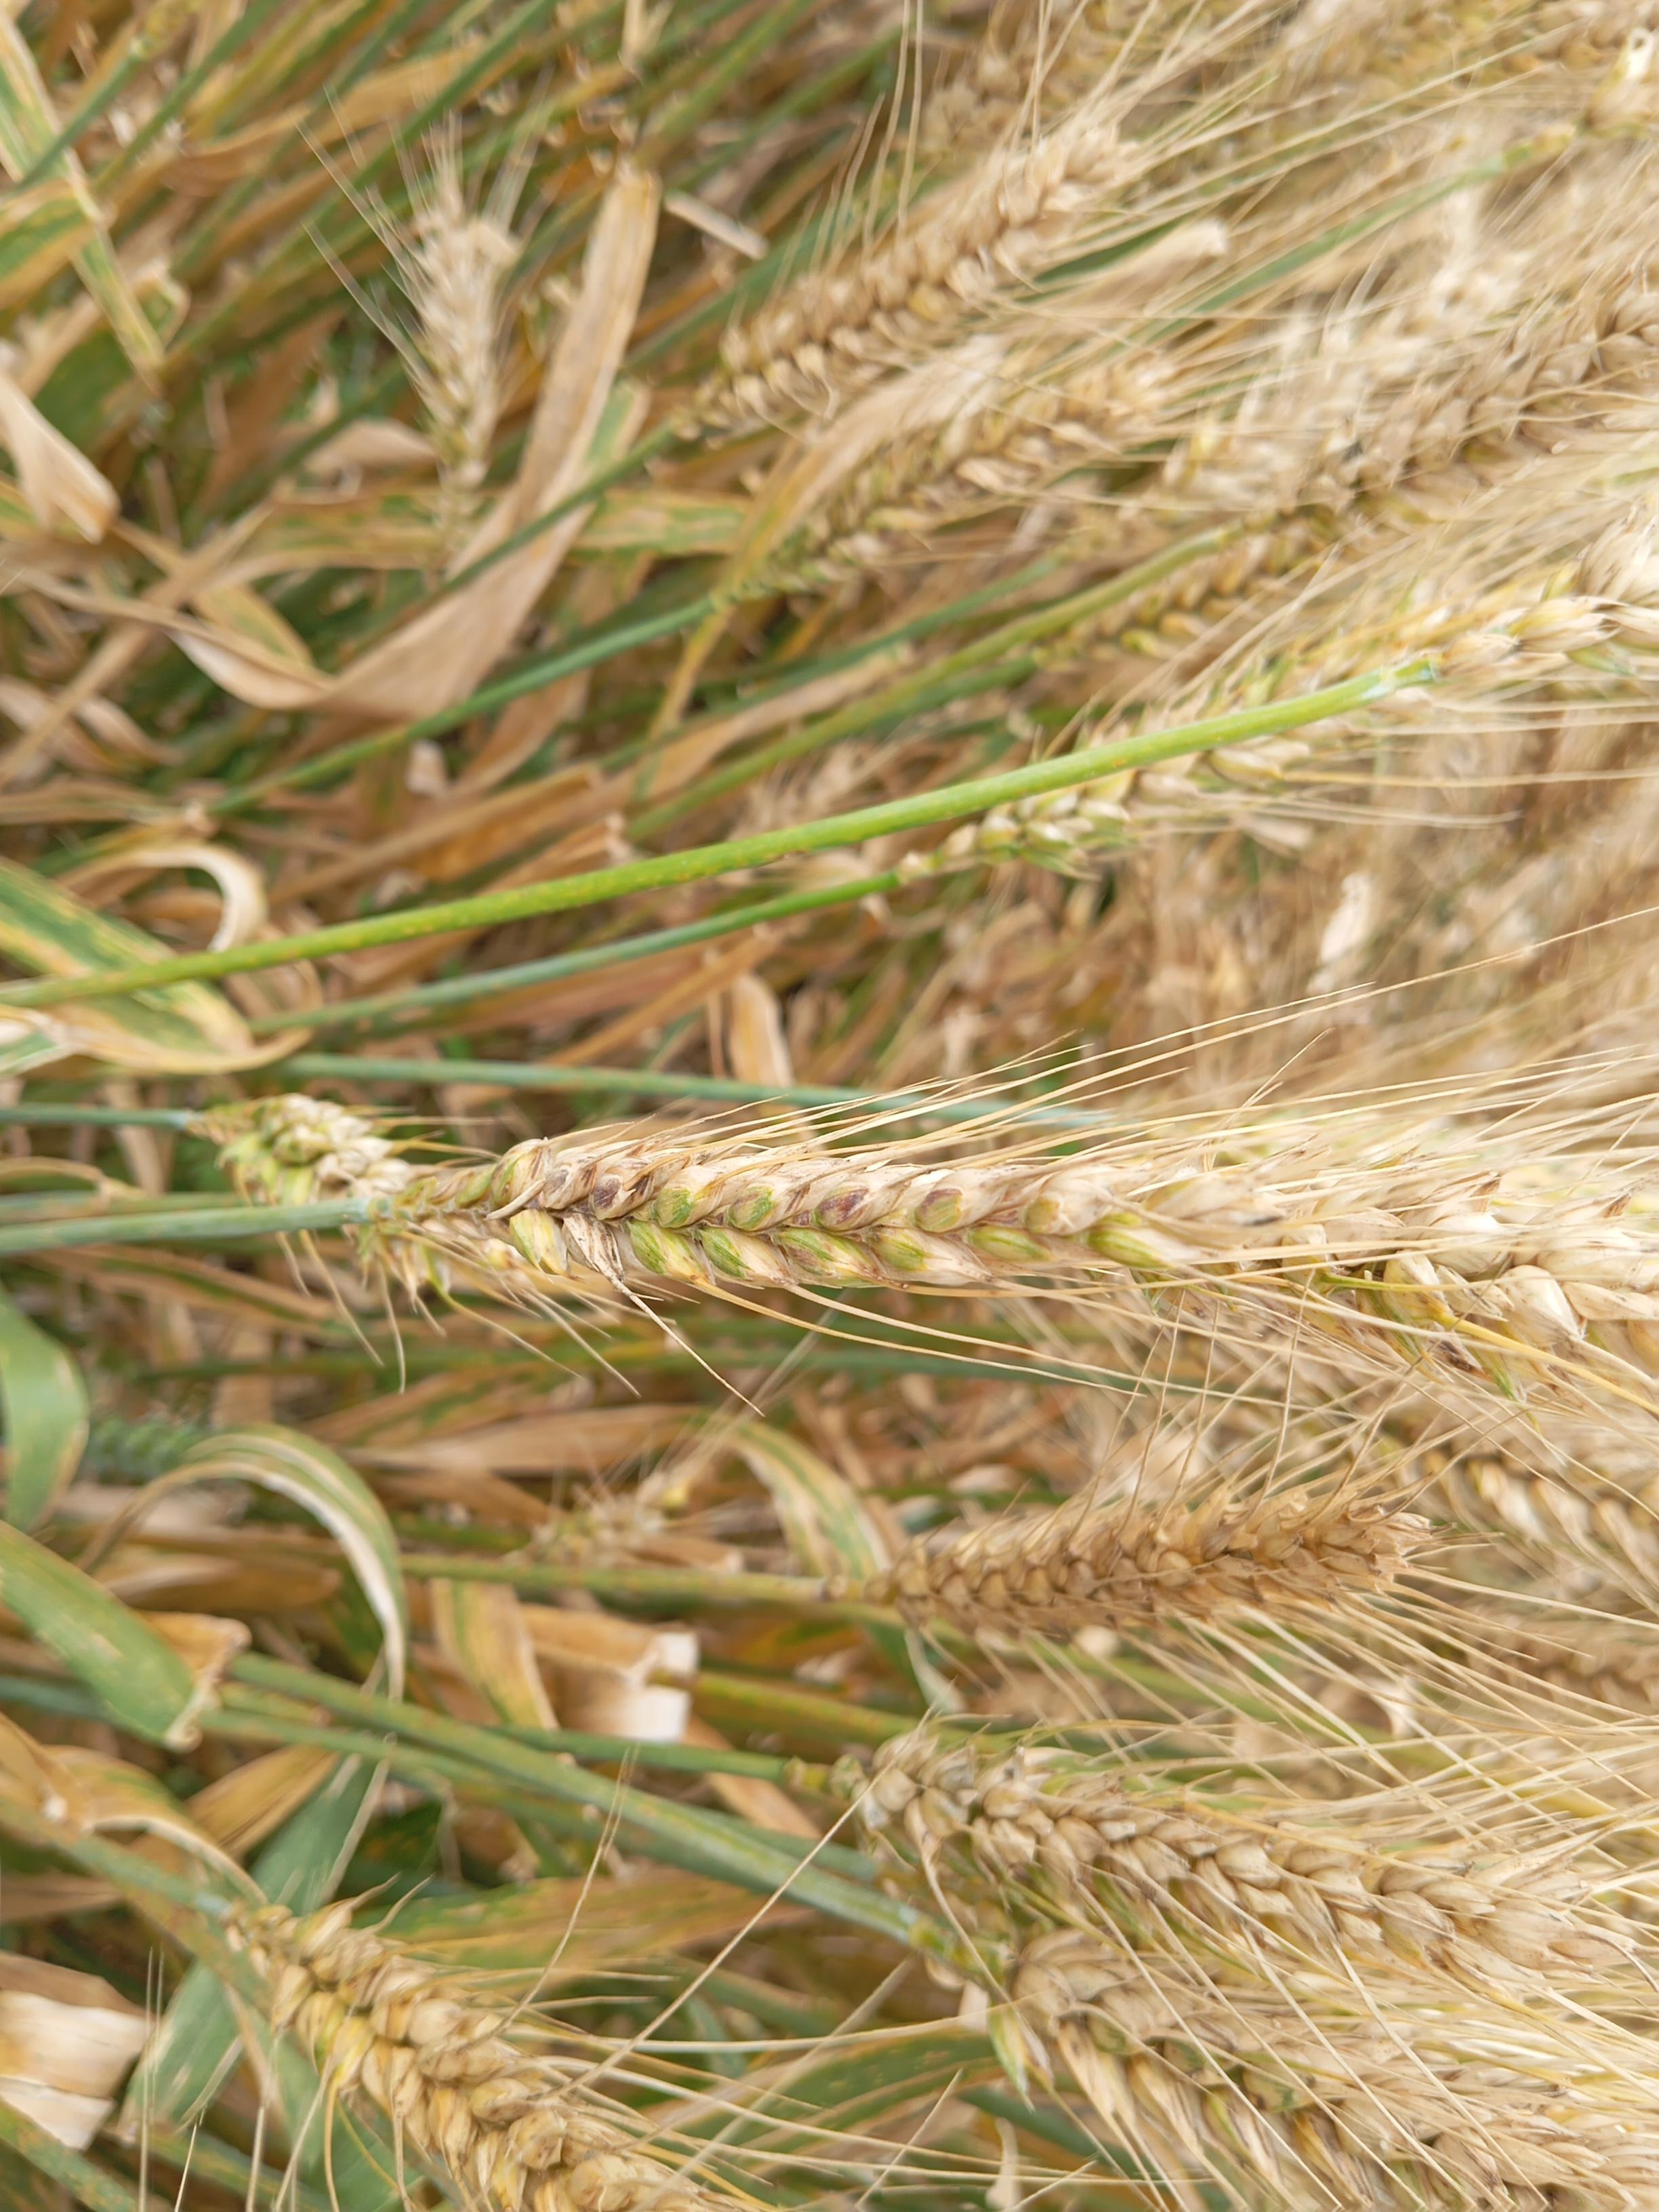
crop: wheat
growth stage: maturity
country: Kenya
